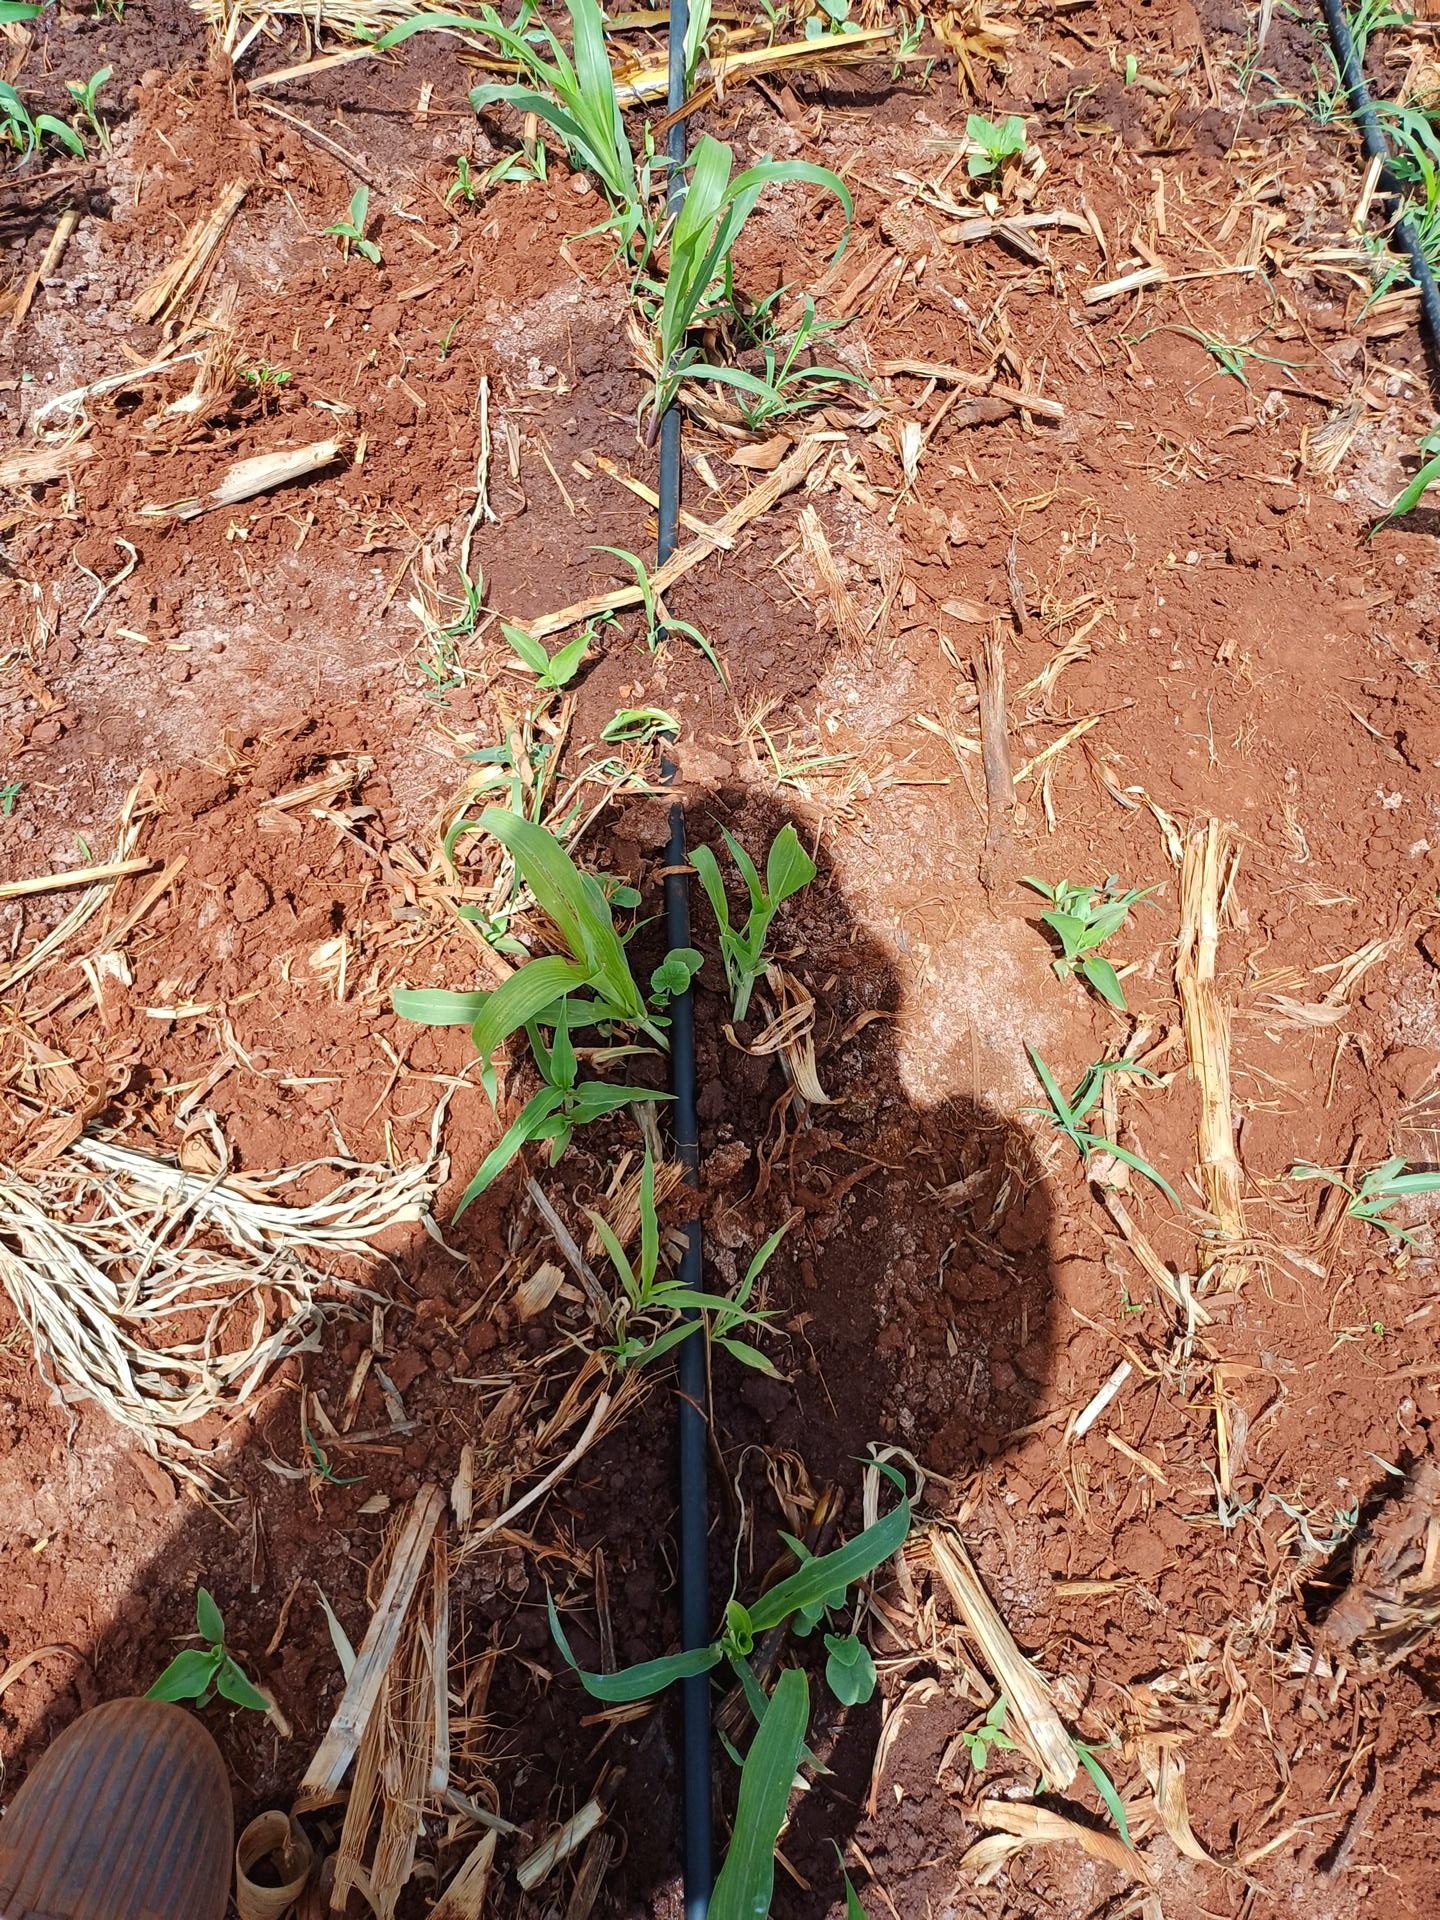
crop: sorghum
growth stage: vegetative
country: Kenya
